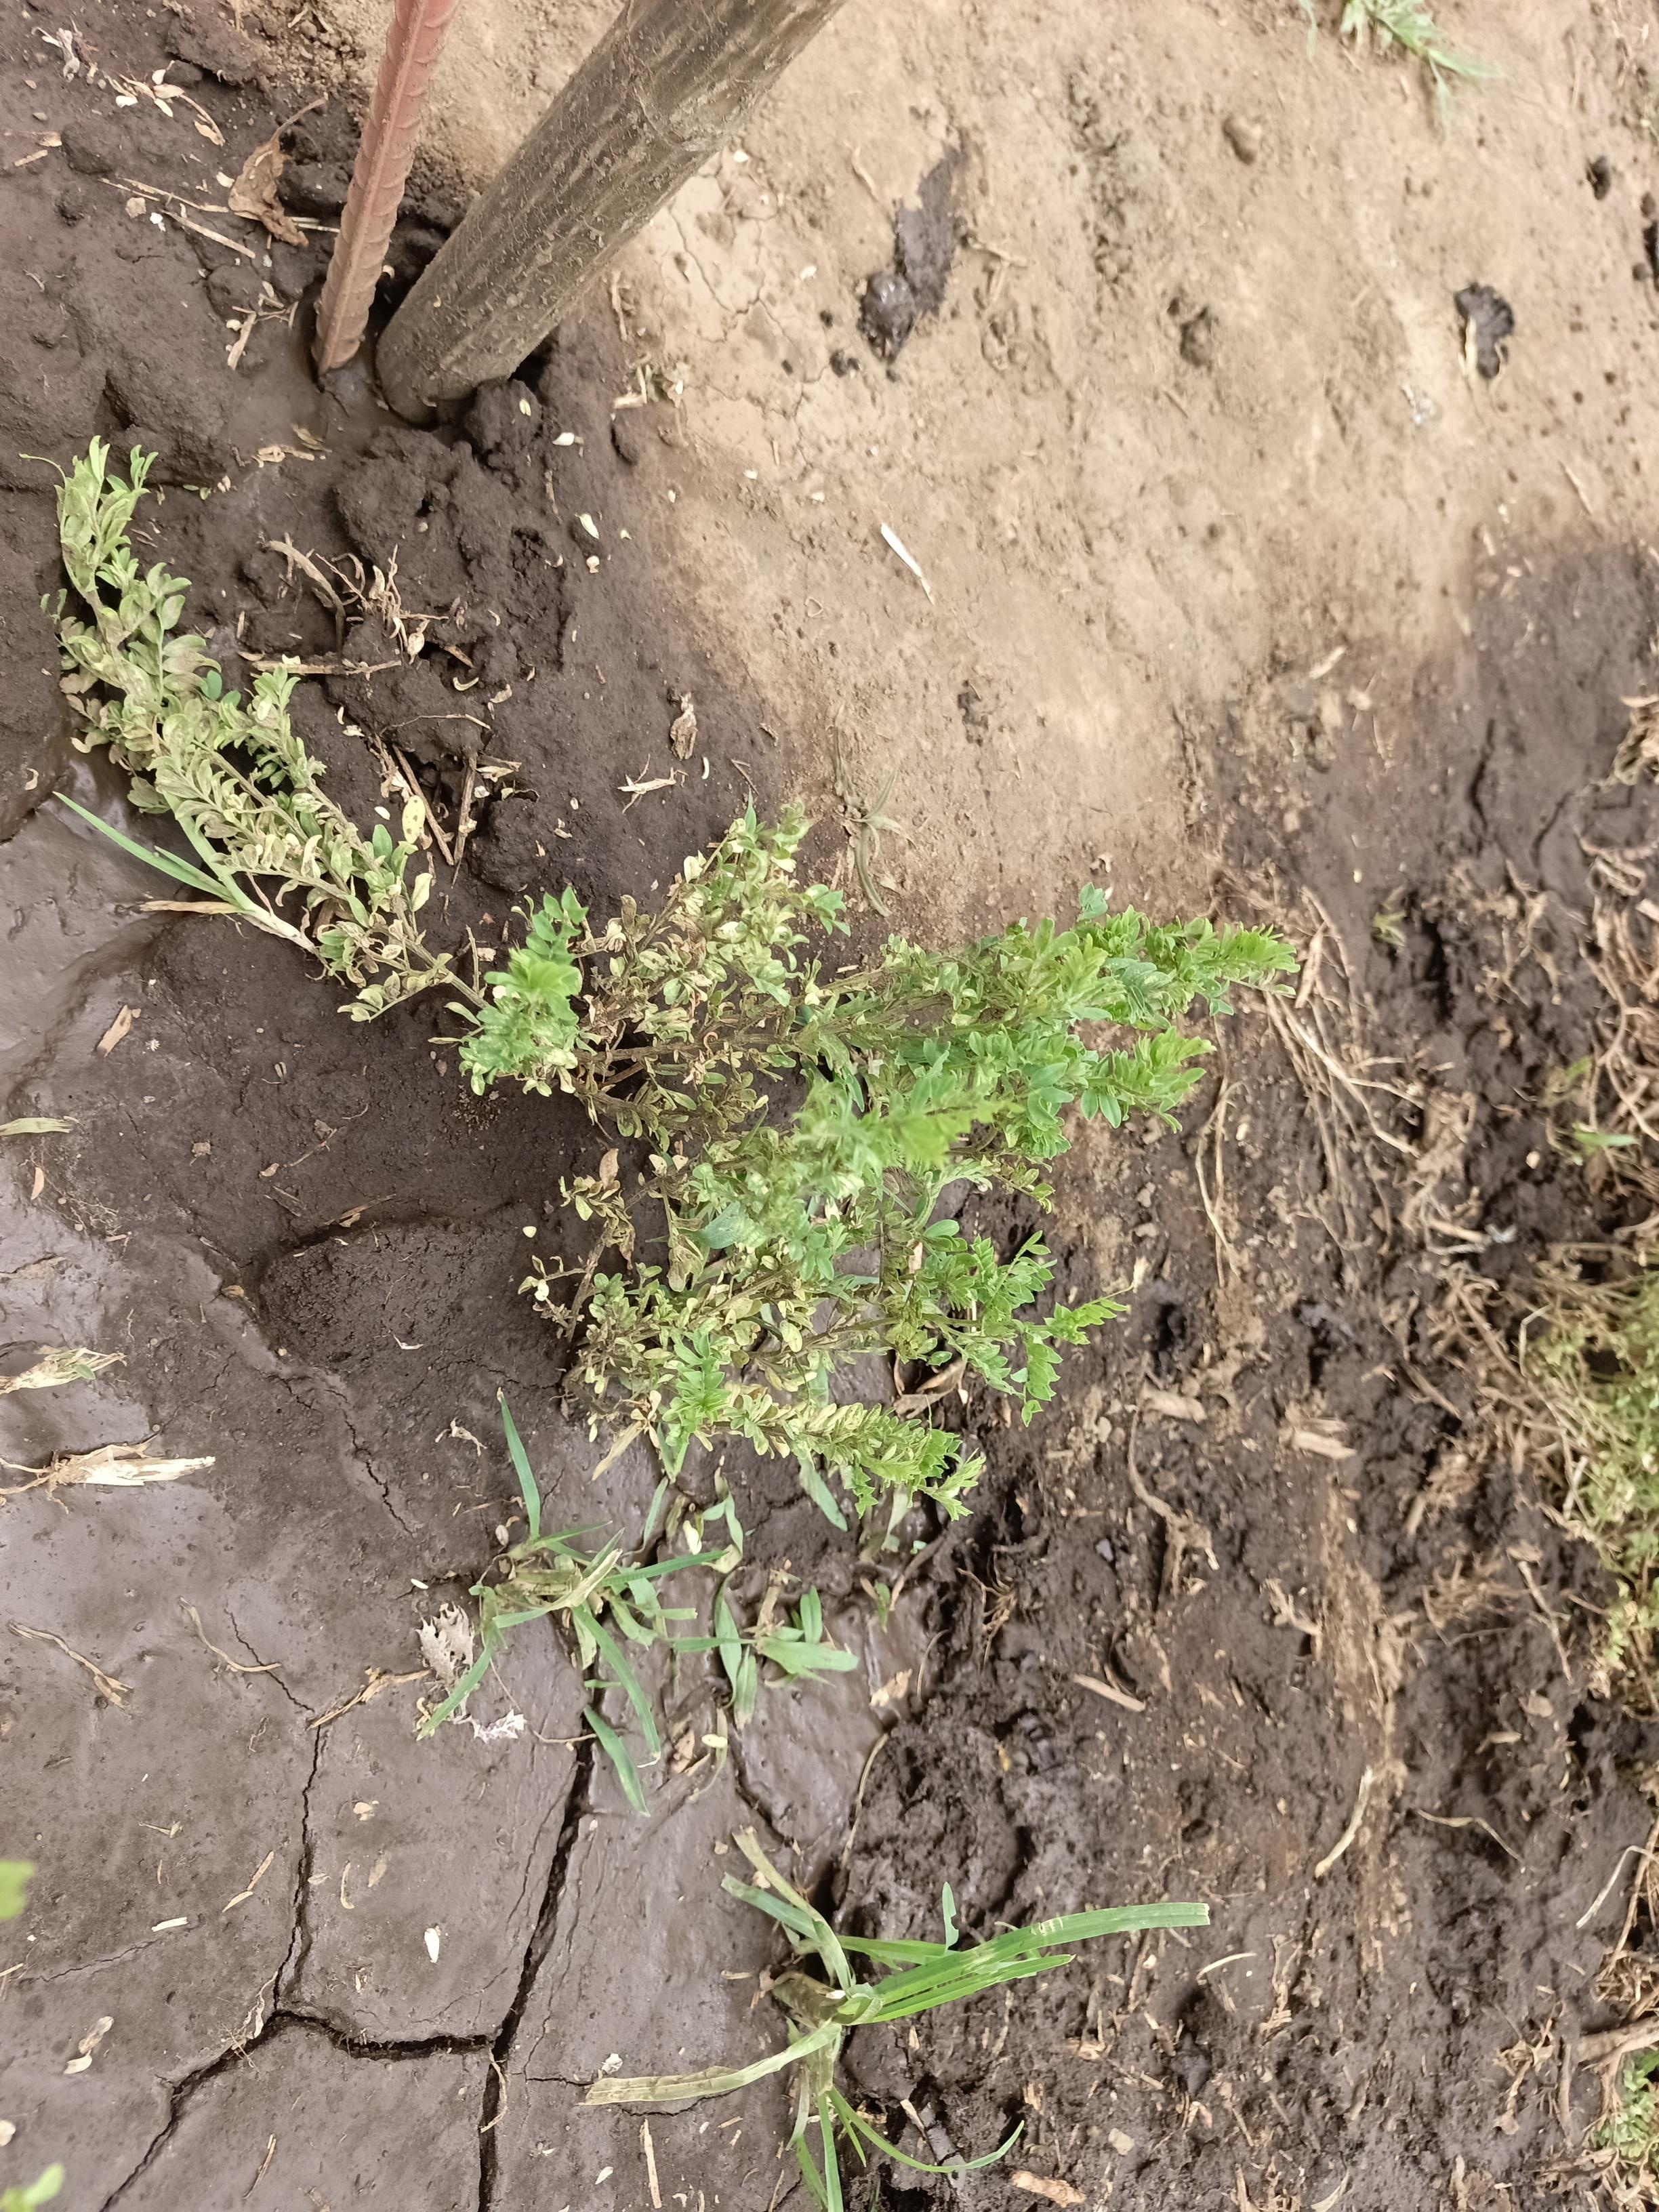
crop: lentil
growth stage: vegetative
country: Tanzania
